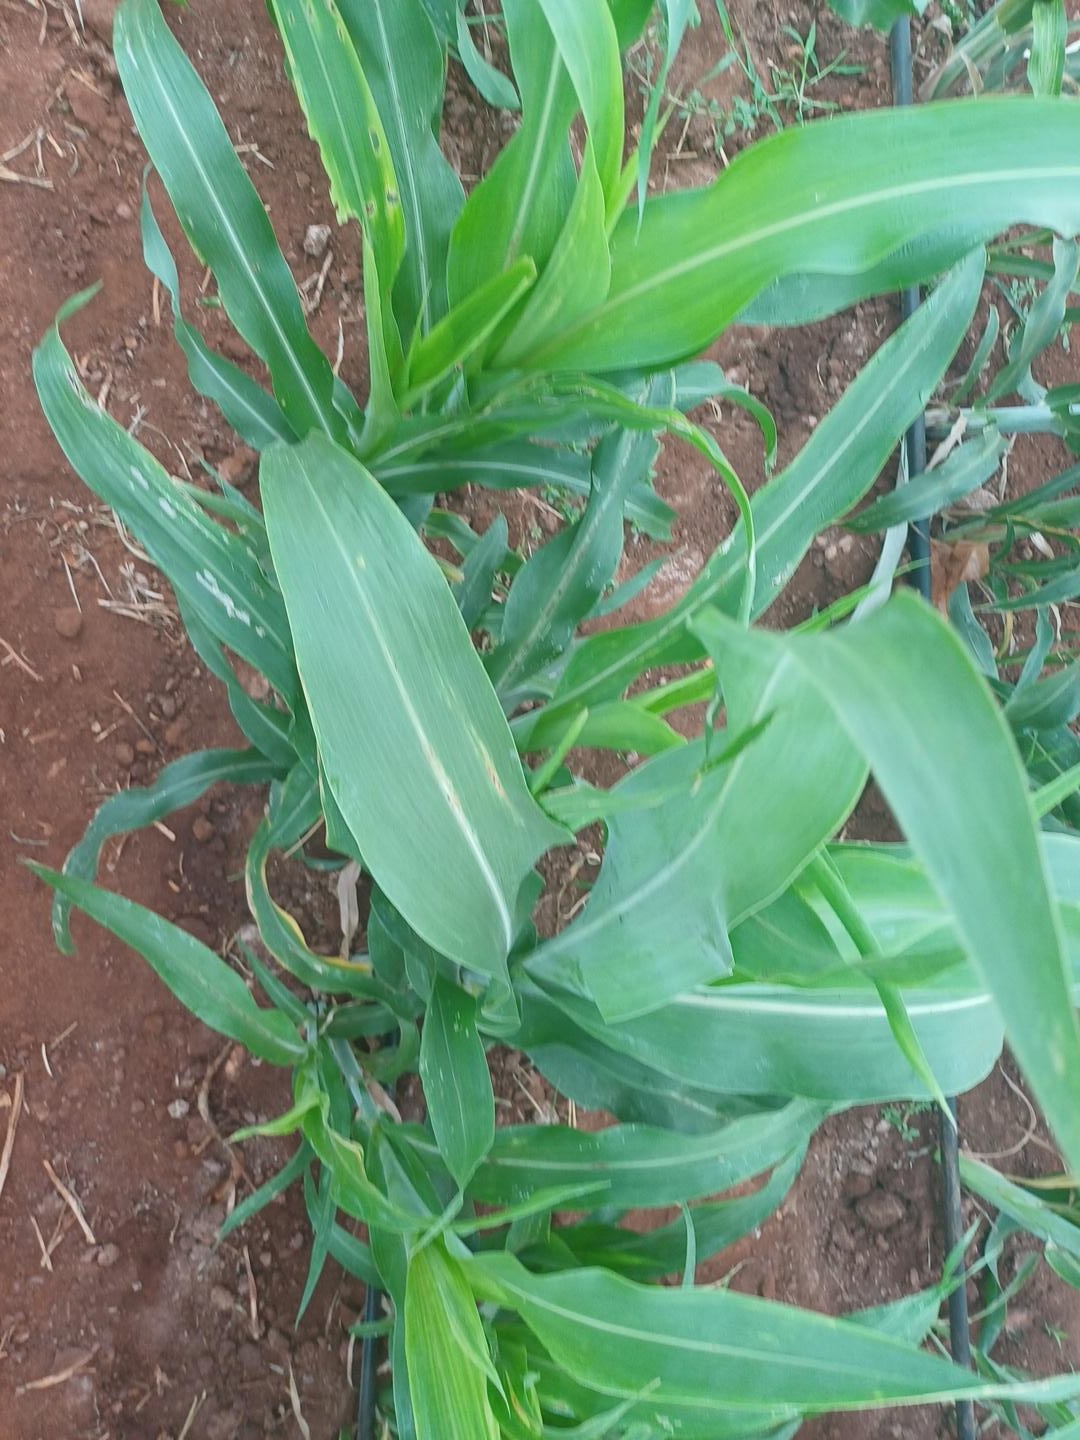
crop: sorghum
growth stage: heading tuber
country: Kenya
